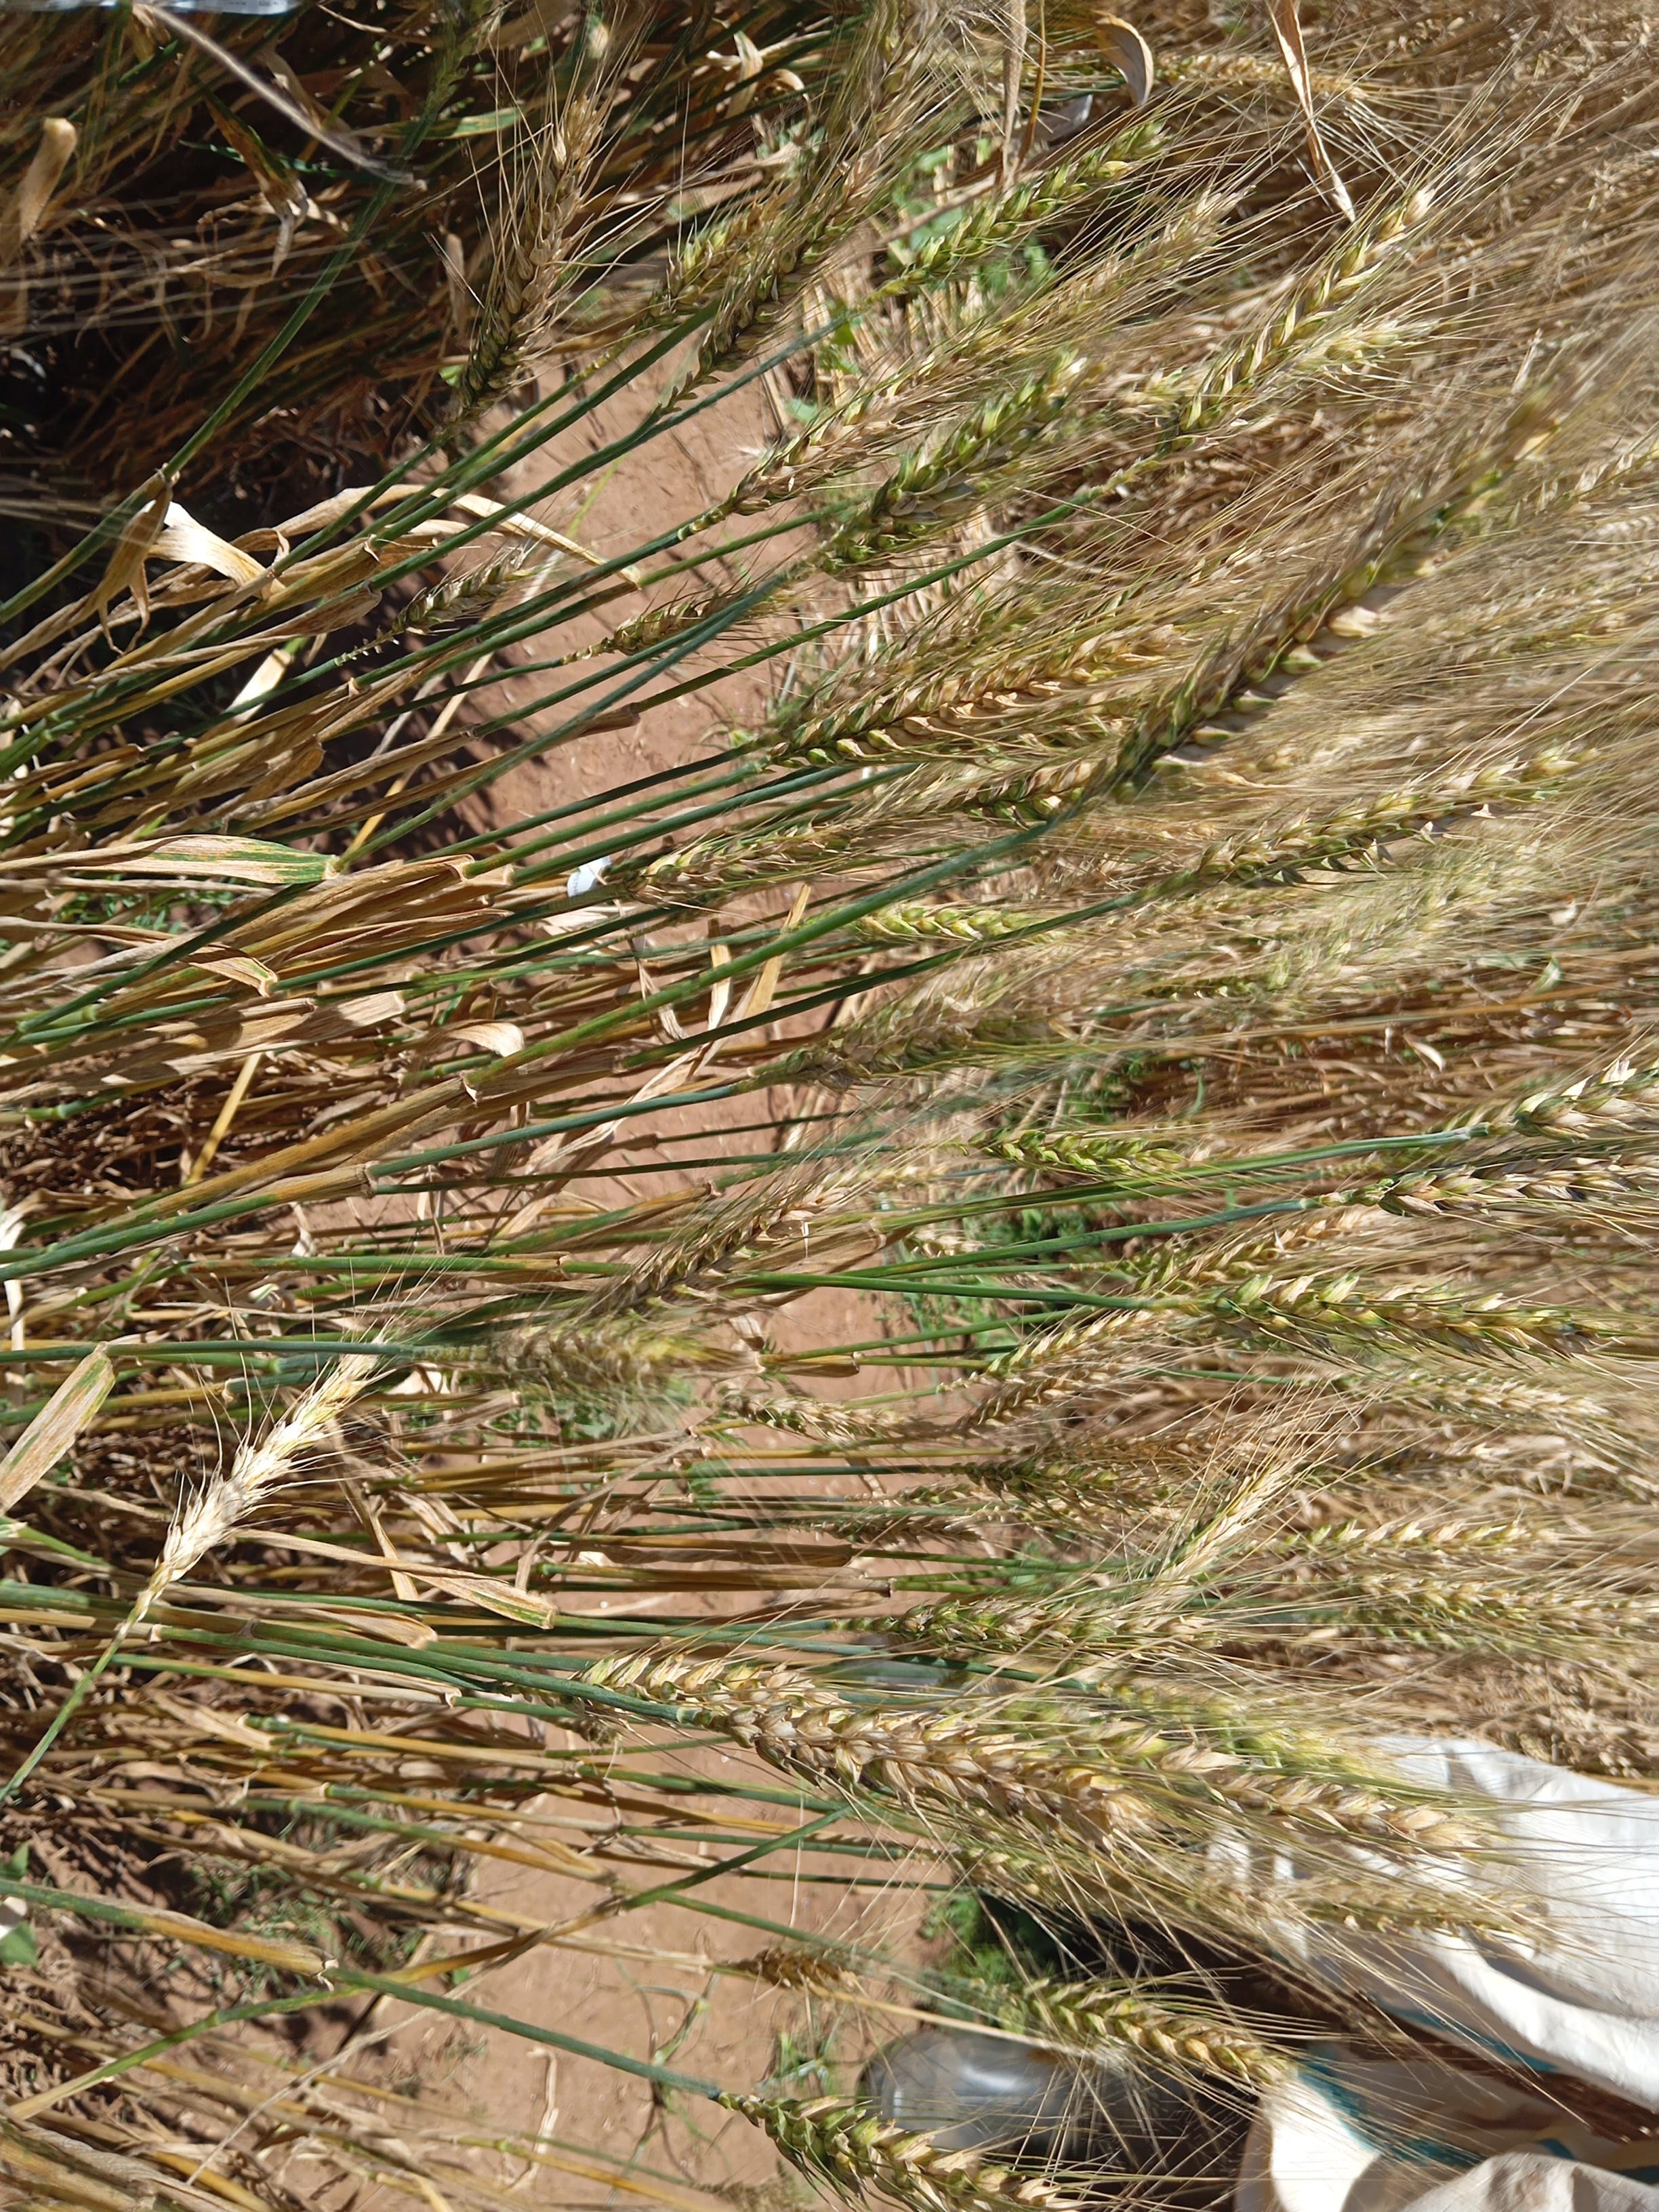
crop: wheat
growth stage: maturity
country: Kenya
